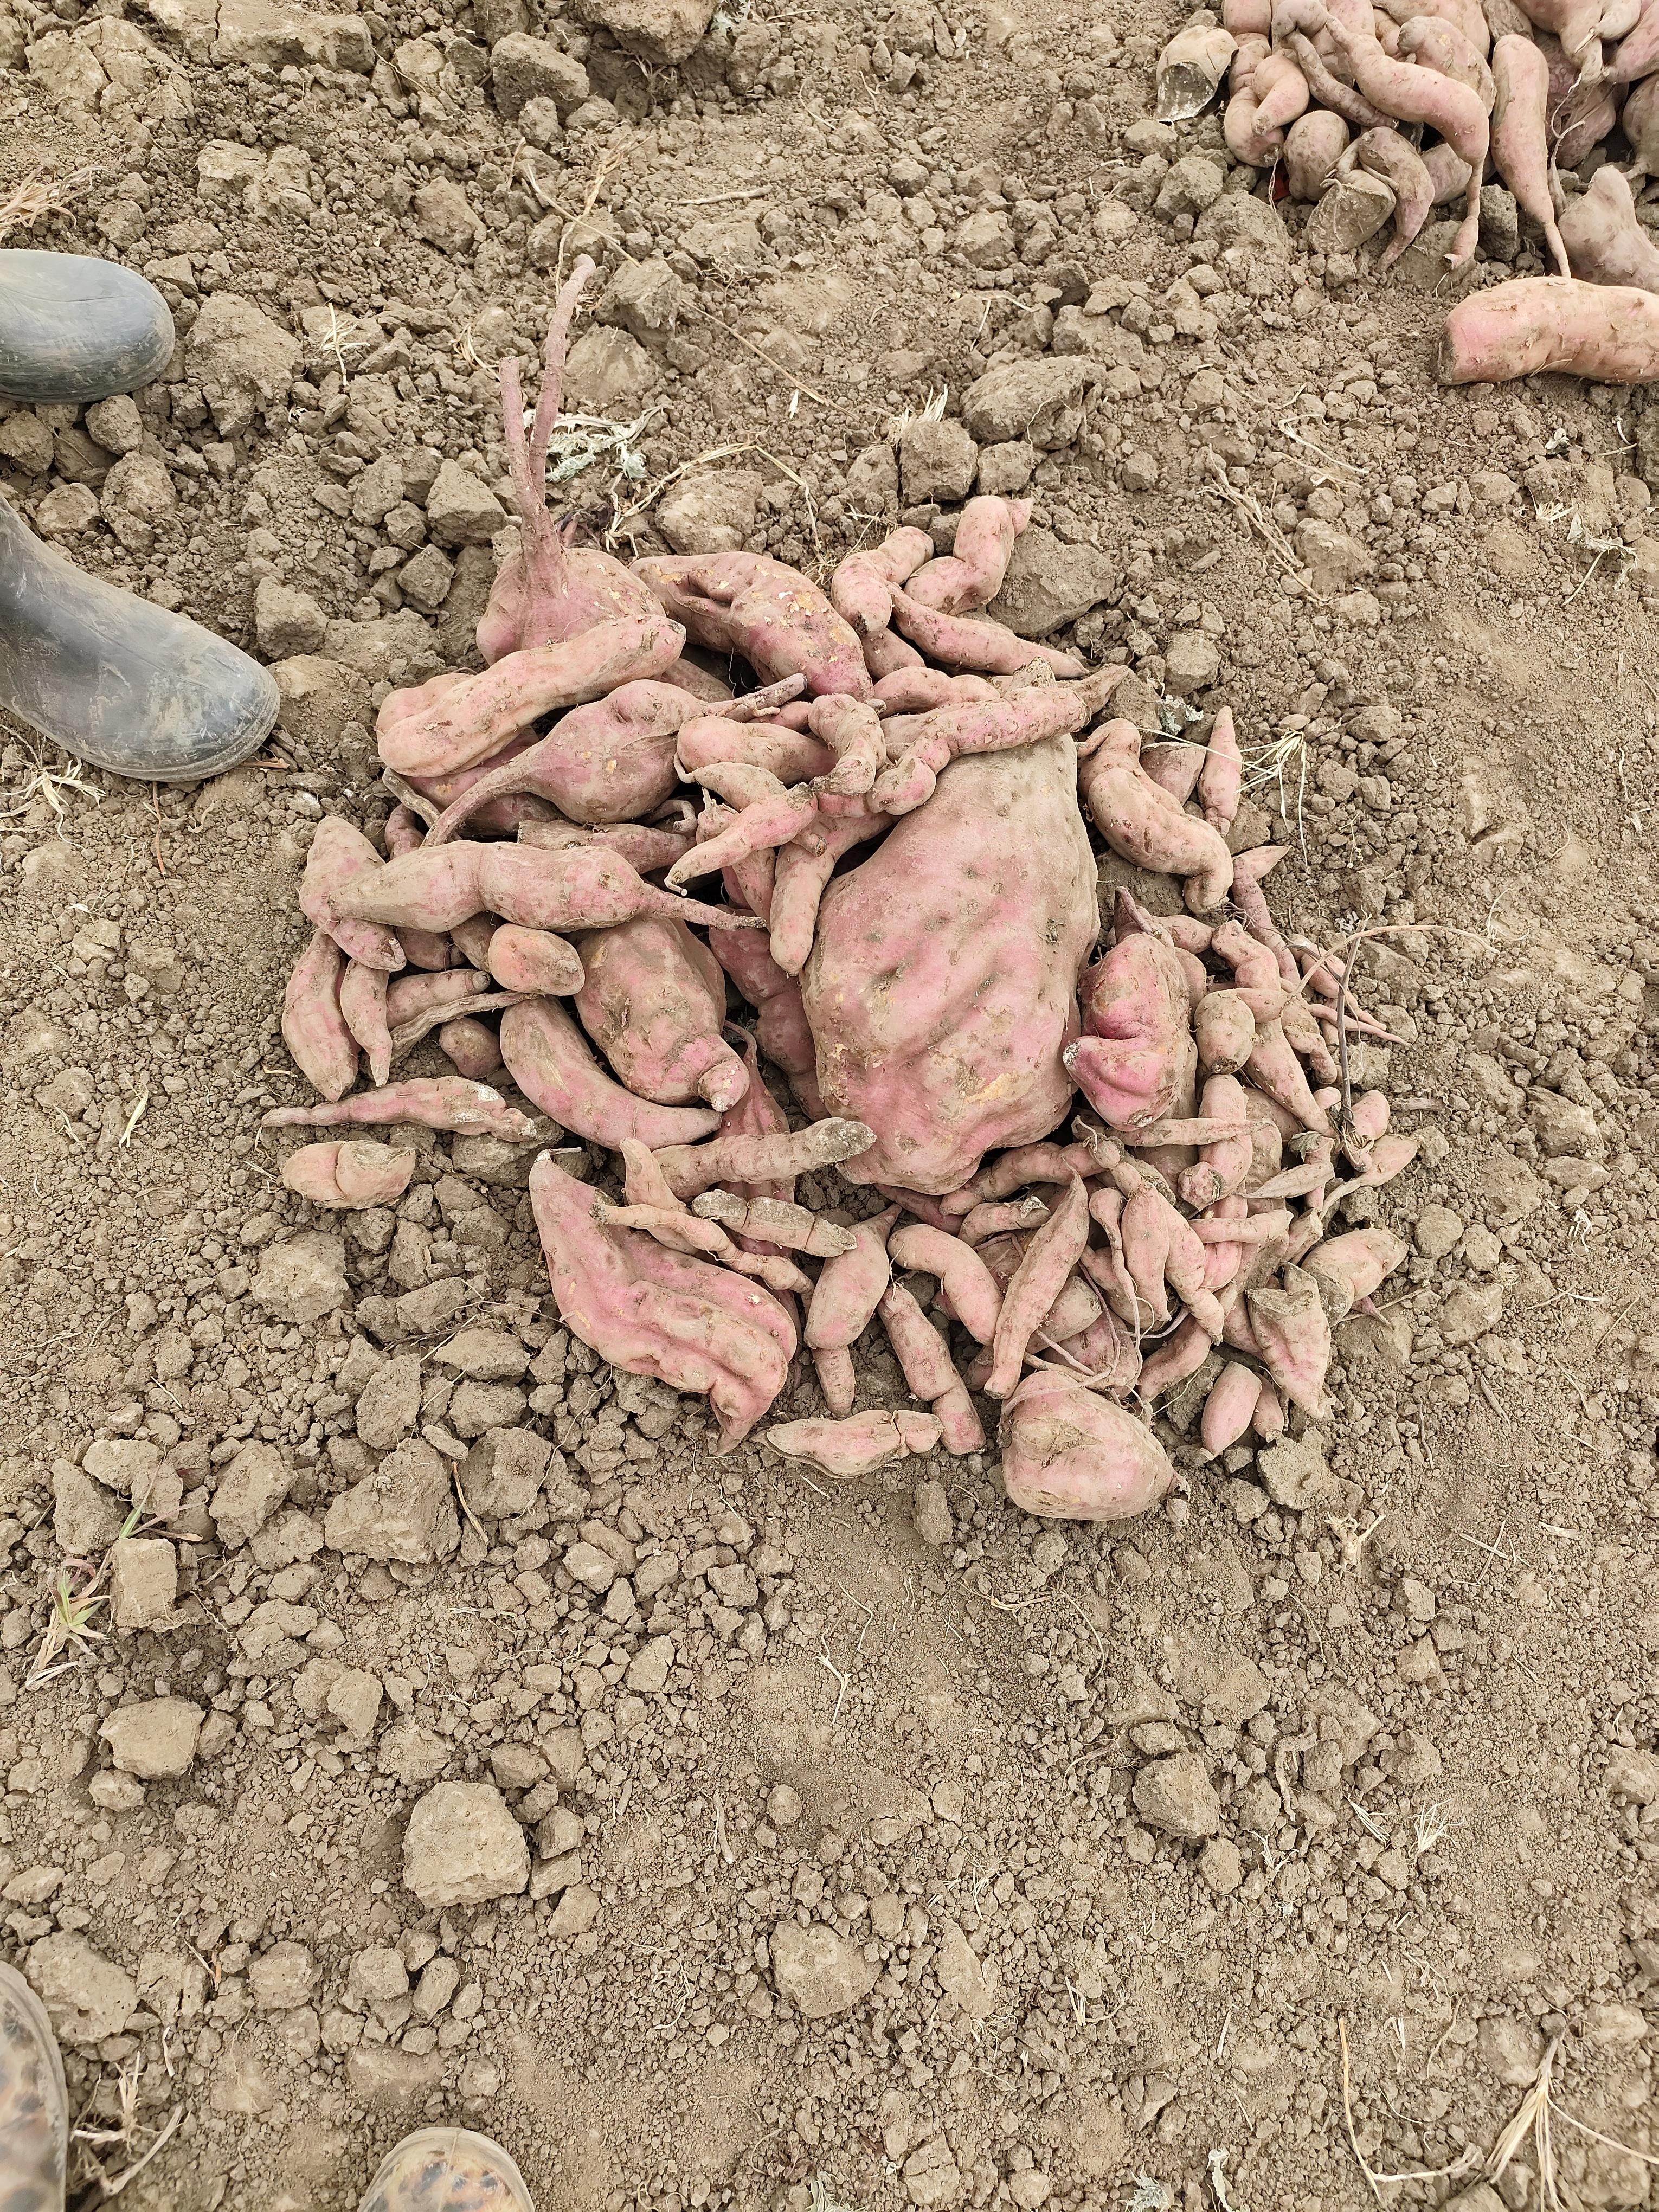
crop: sweet potato
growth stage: harvest maturity
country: Tanzania
